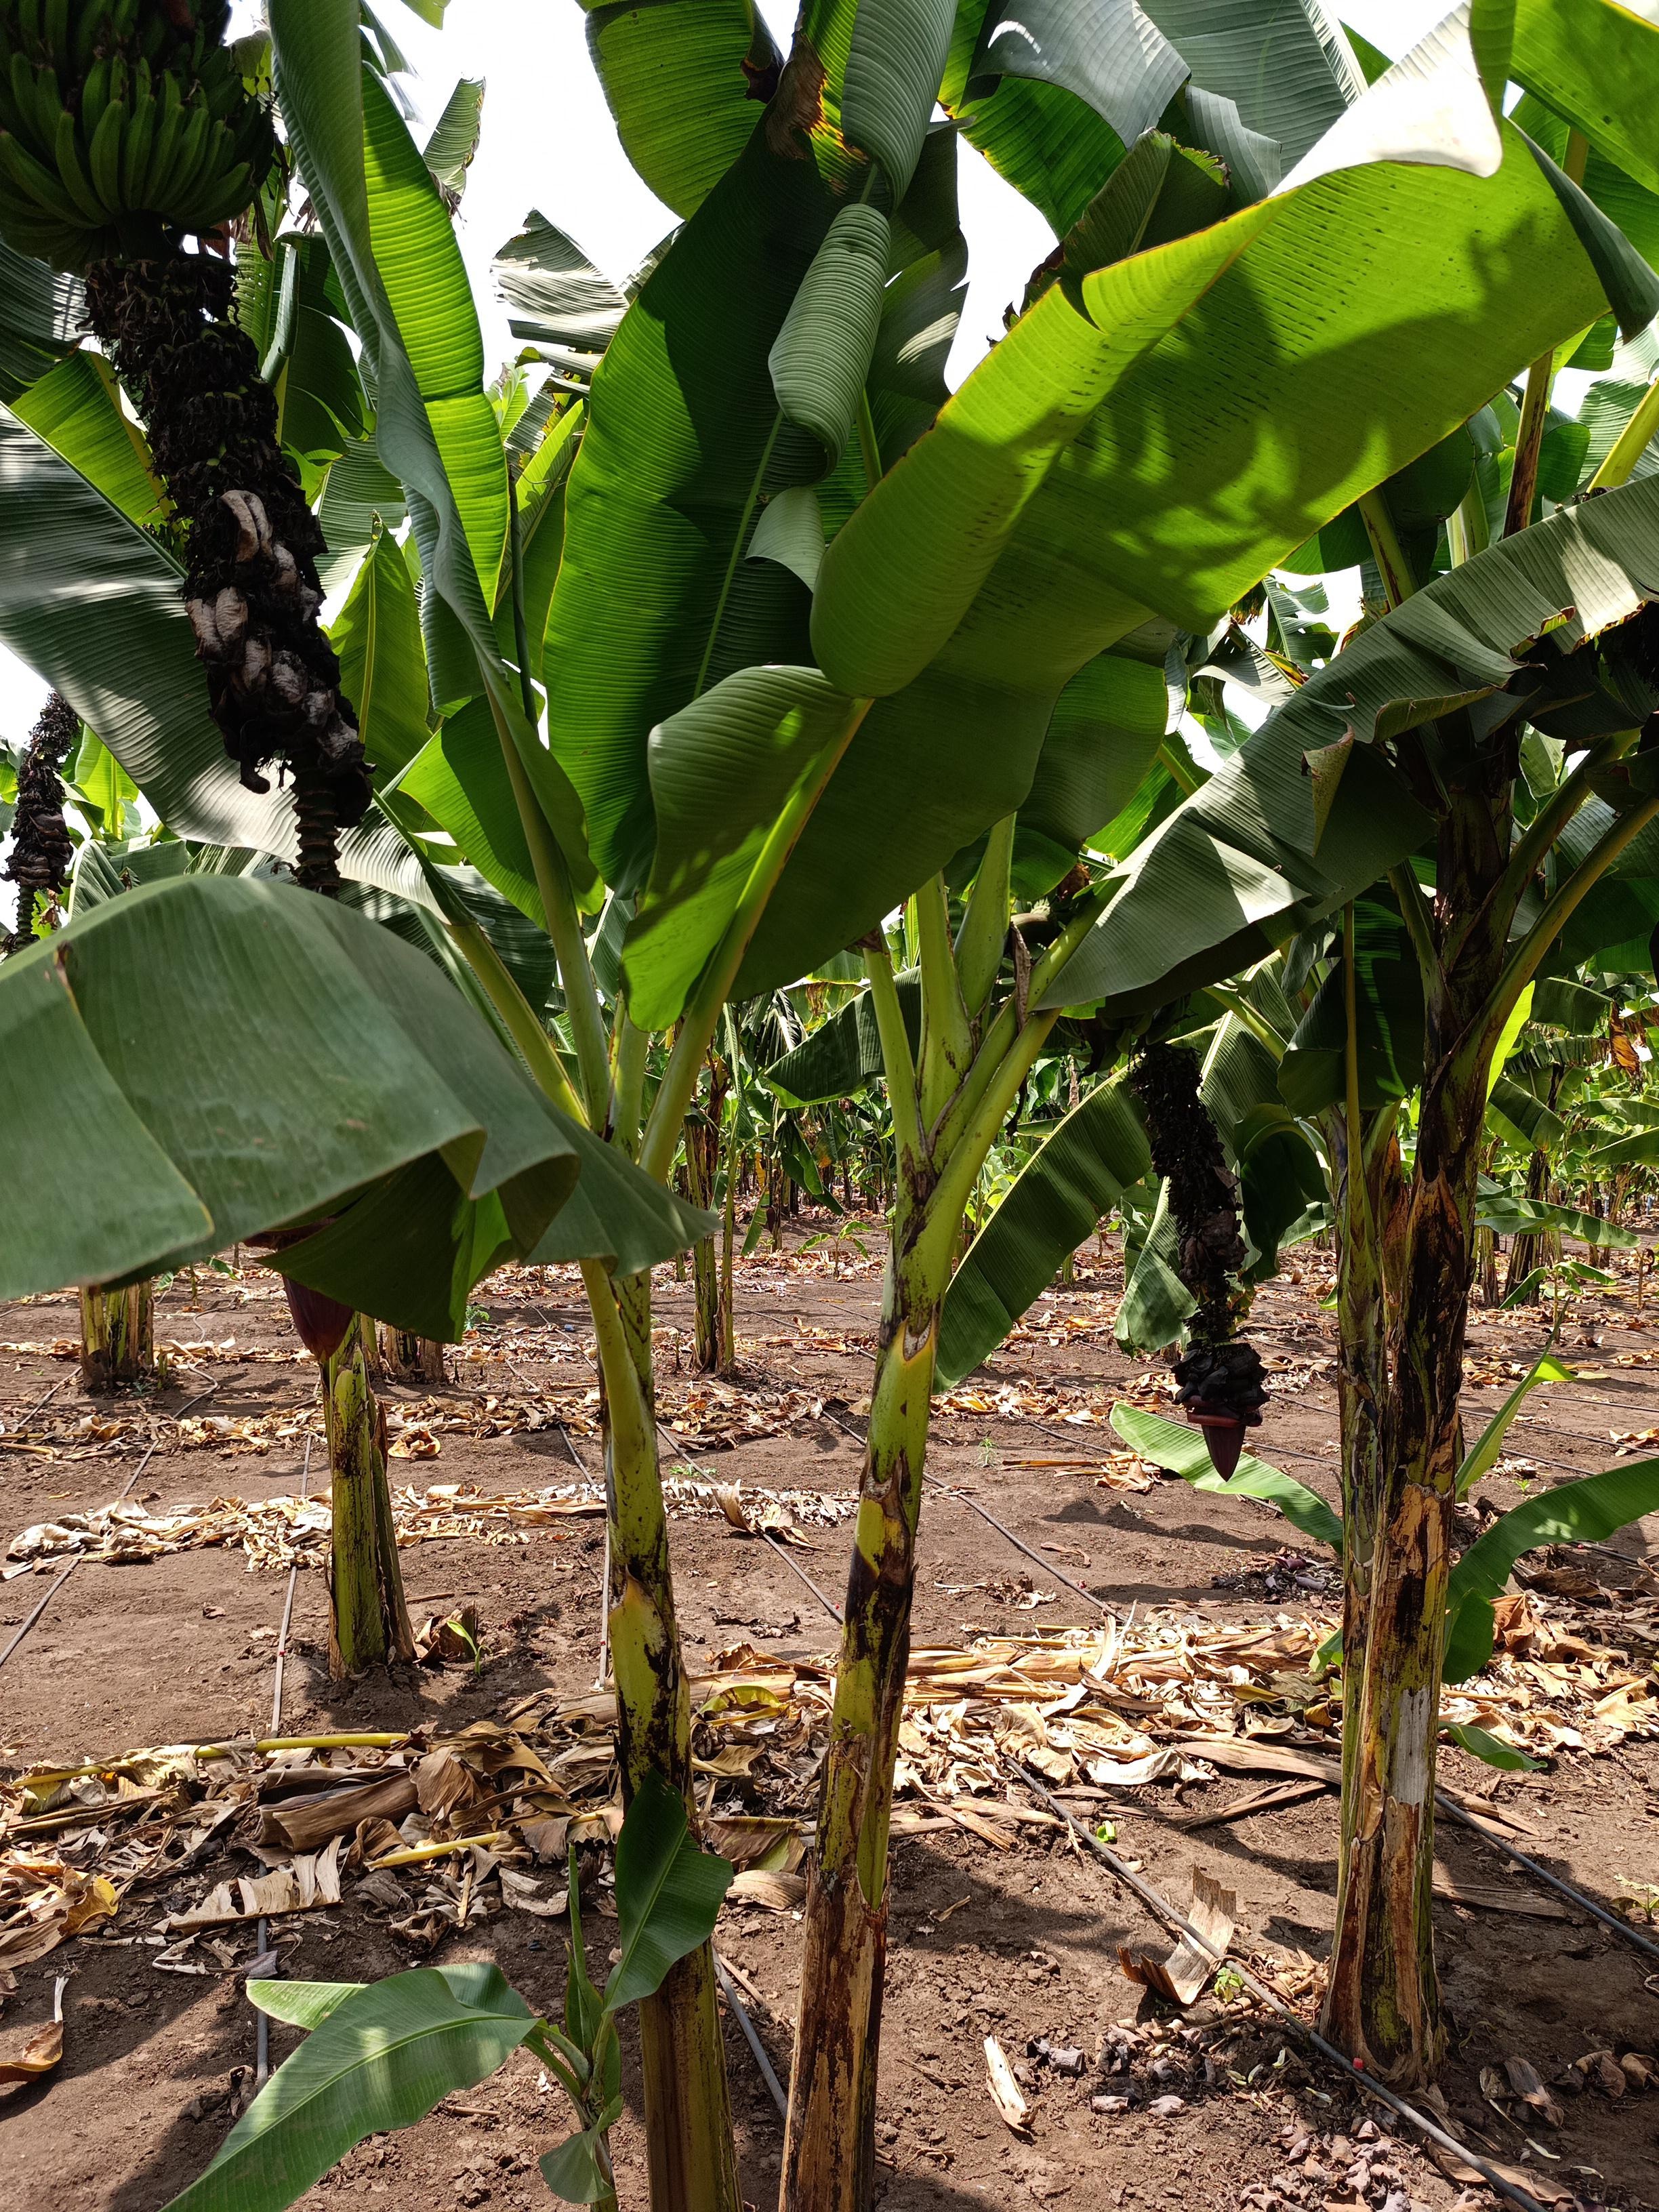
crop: banana
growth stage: development fruit
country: Tanzania
